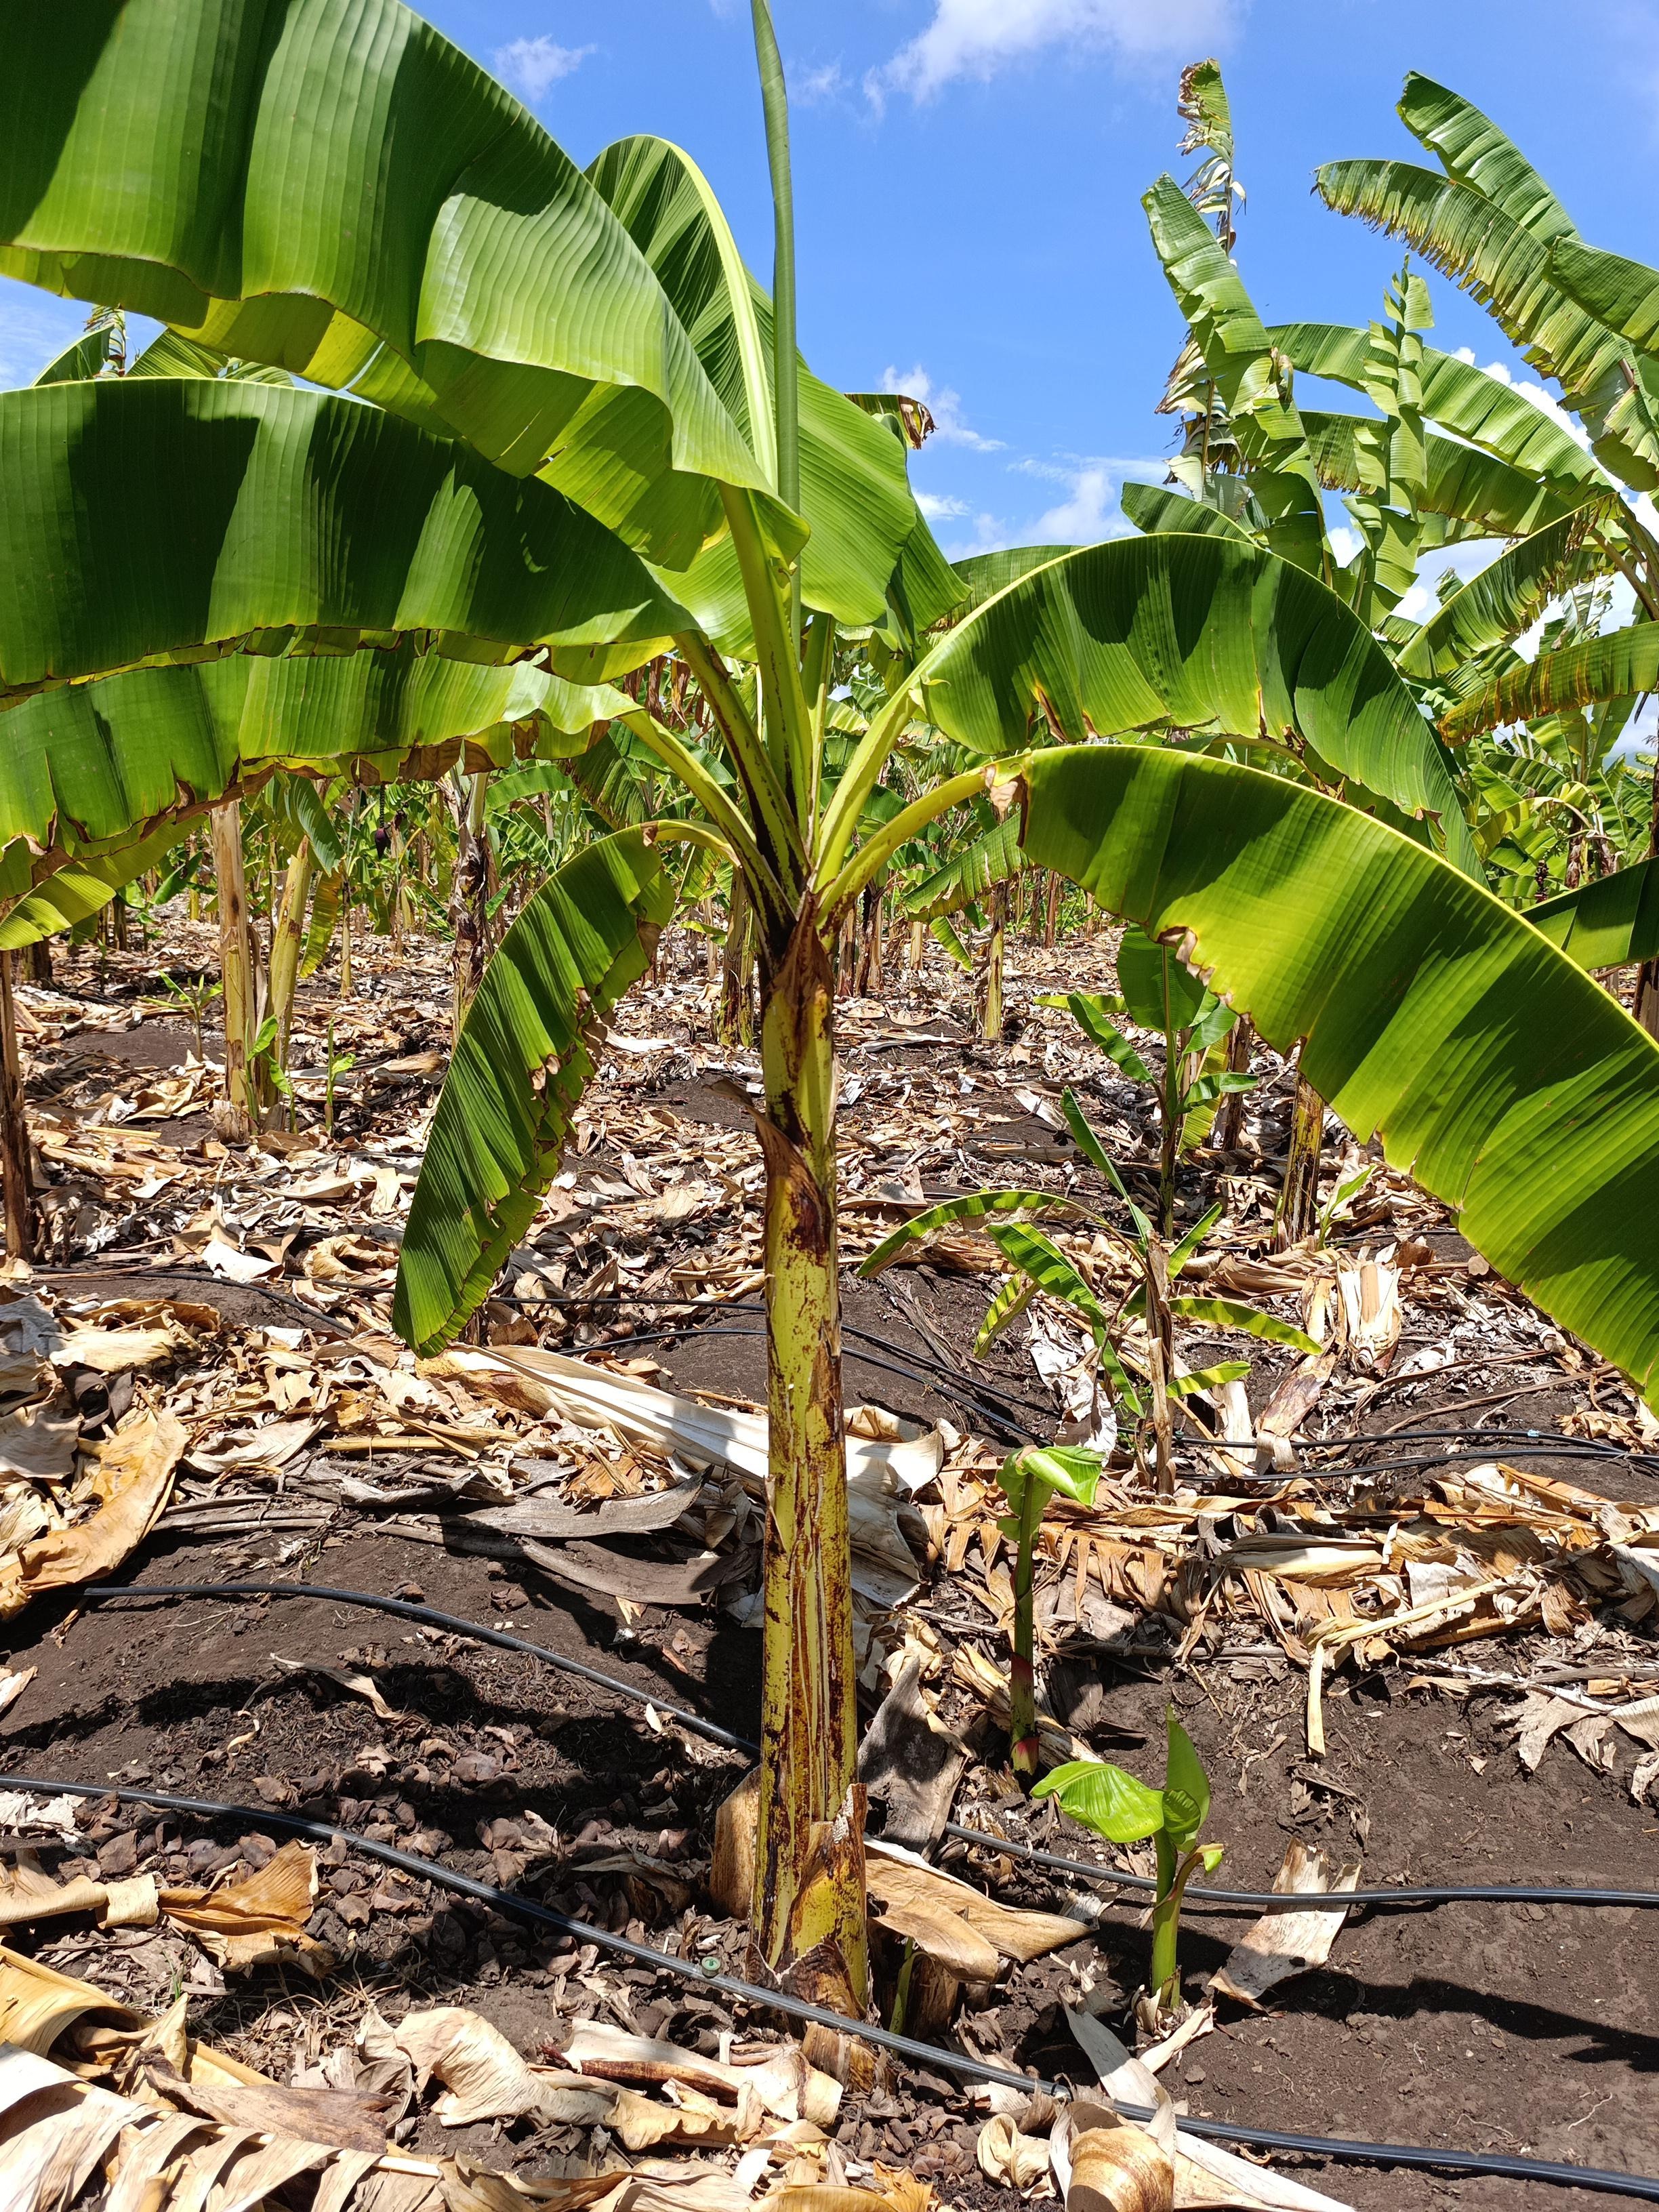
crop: banana
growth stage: vegetative
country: Tanzania
